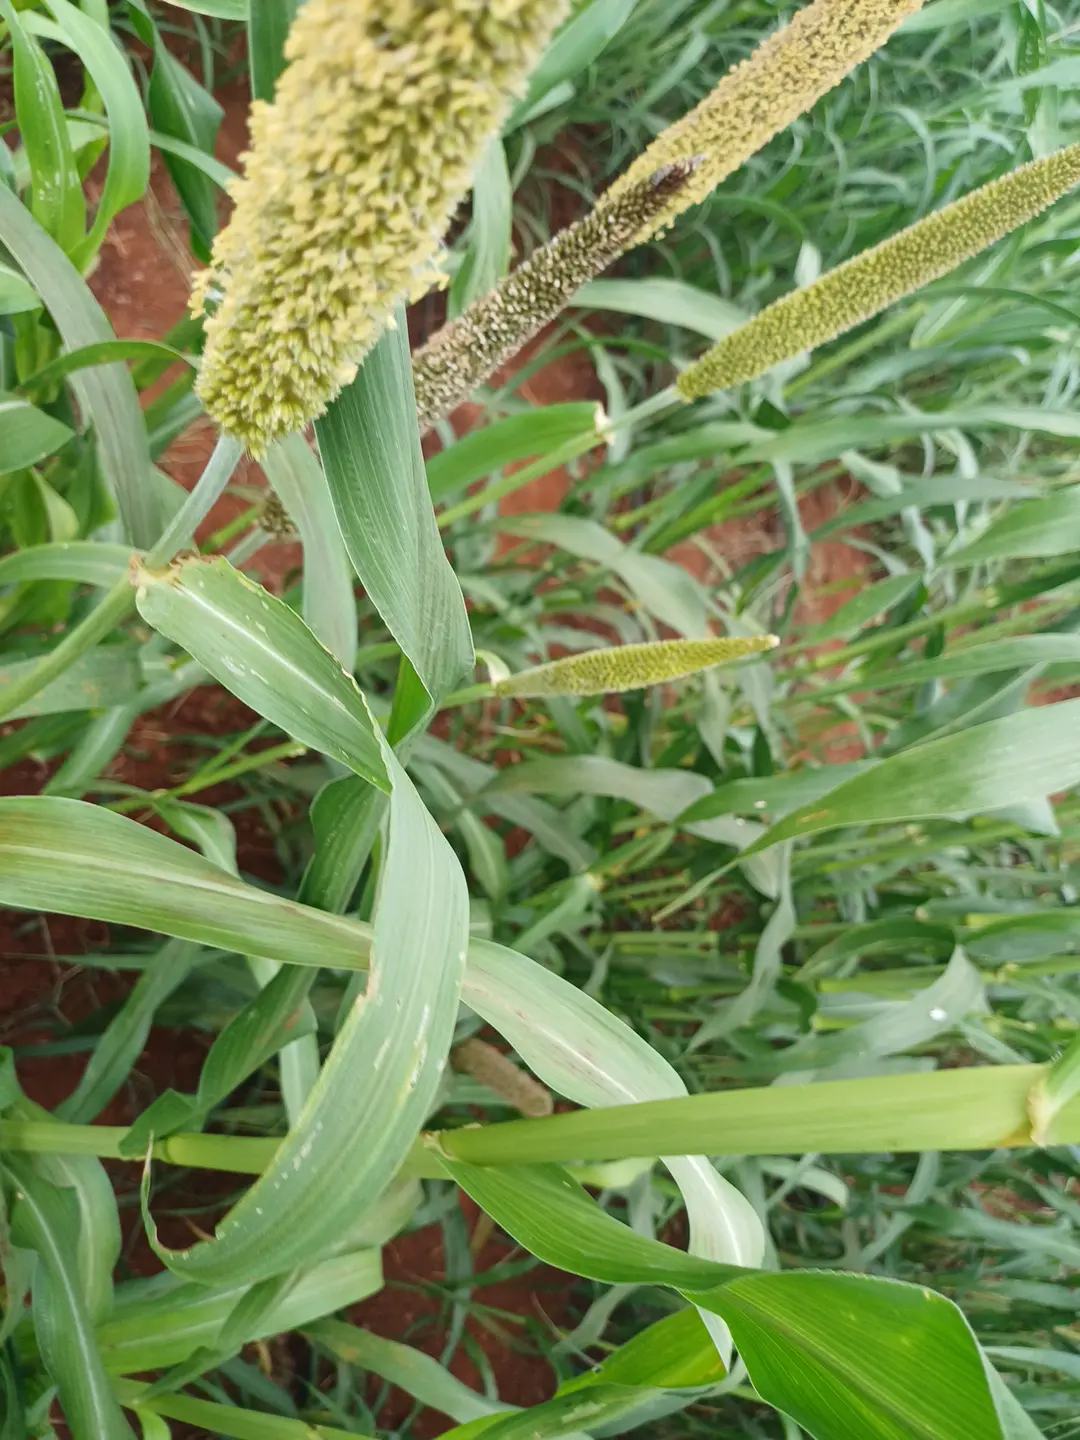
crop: pearl millet
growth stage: flowering
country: Kenya
